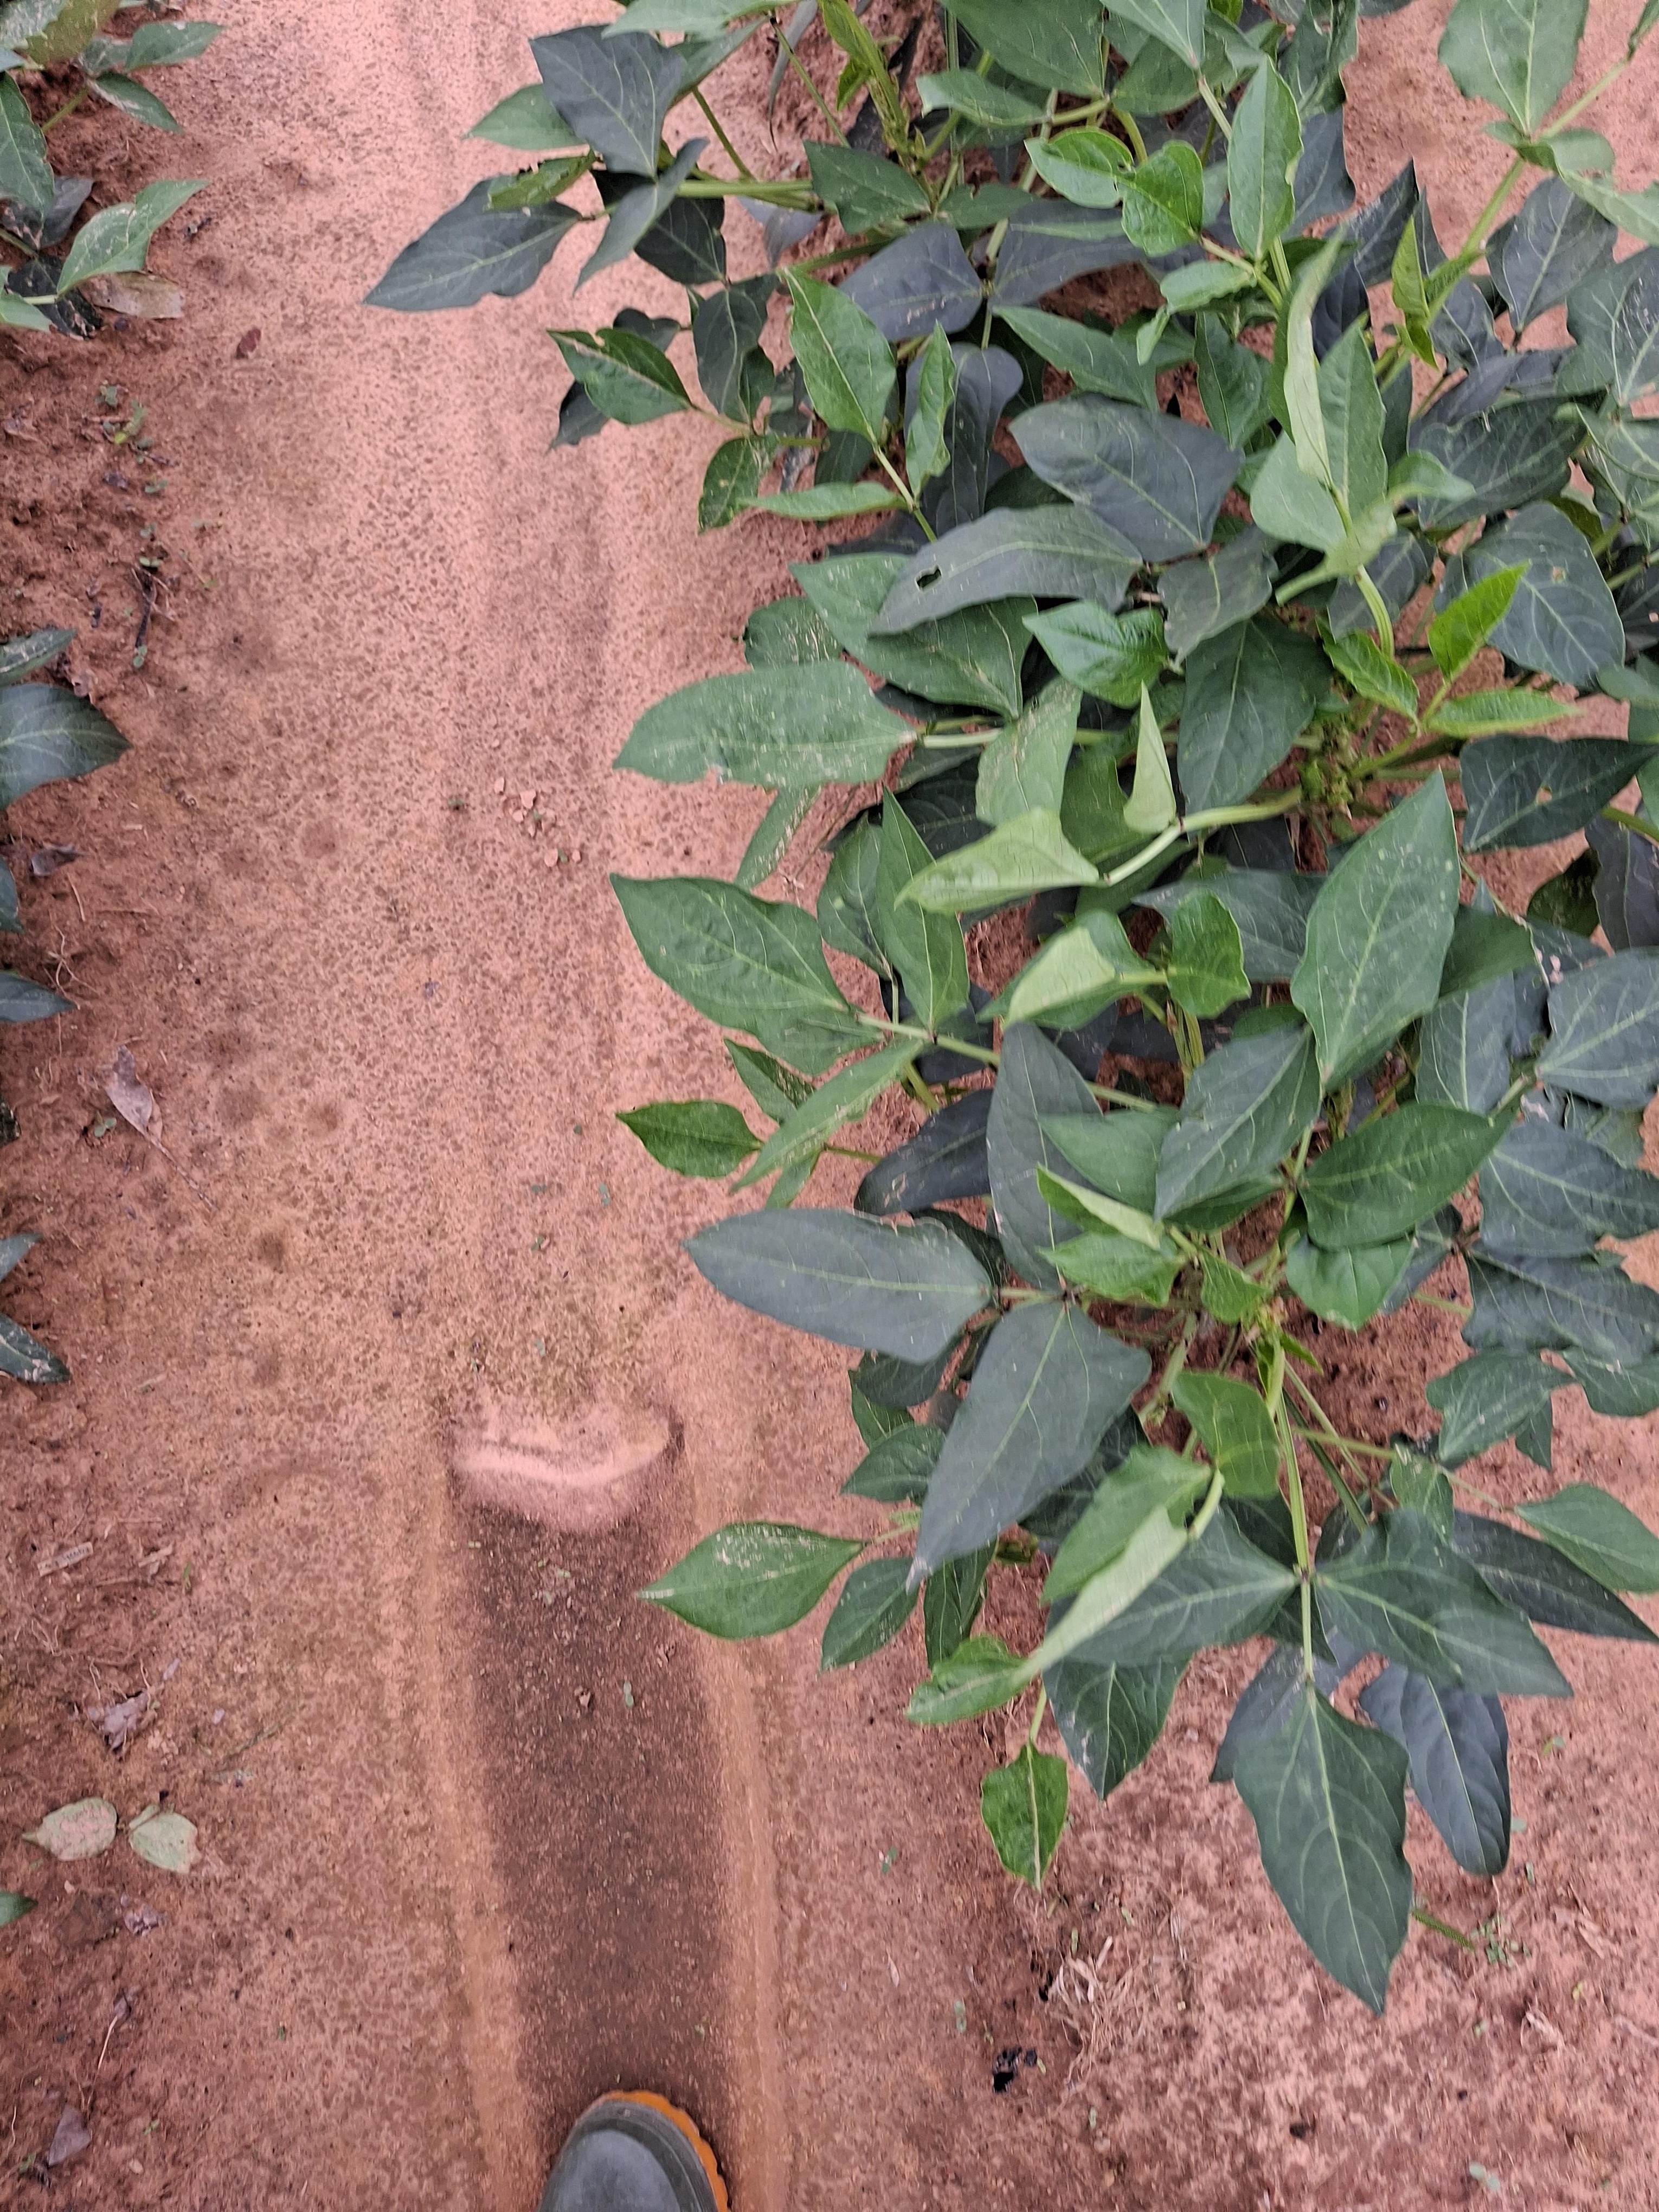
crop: cowpea
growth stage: vegetative
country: Nigeria
